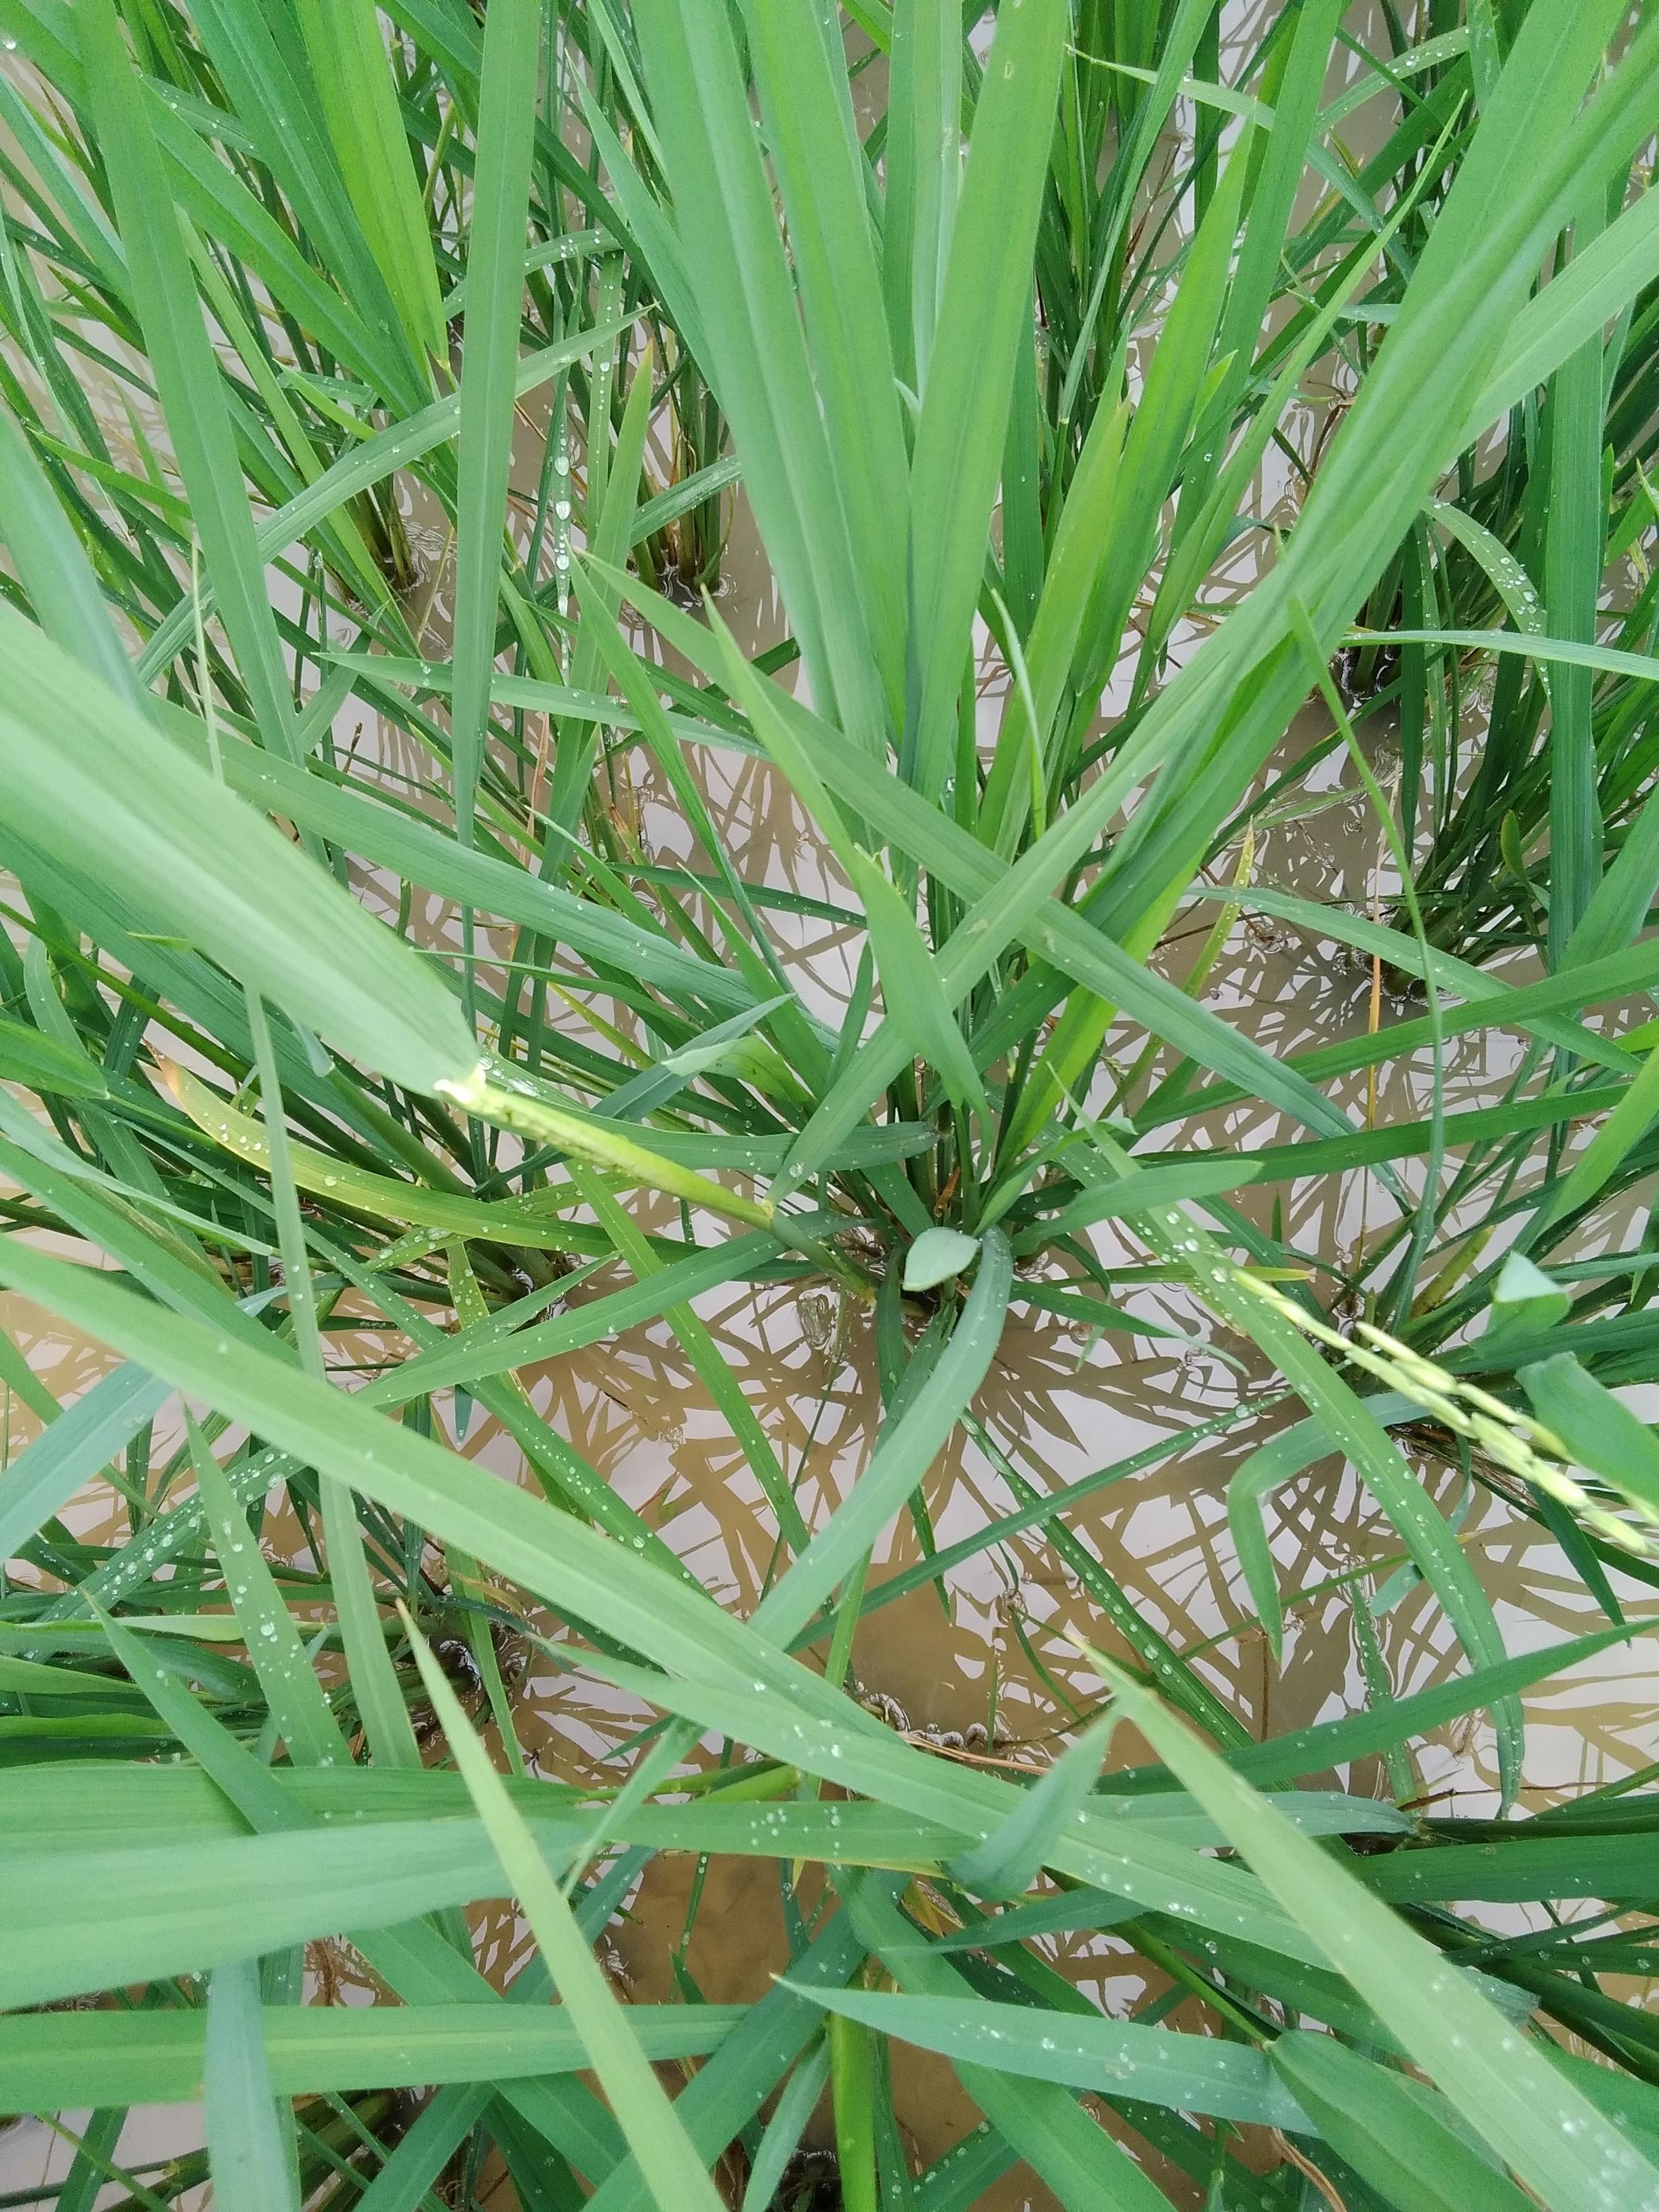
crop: rice
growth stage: heading
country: Nigeria
